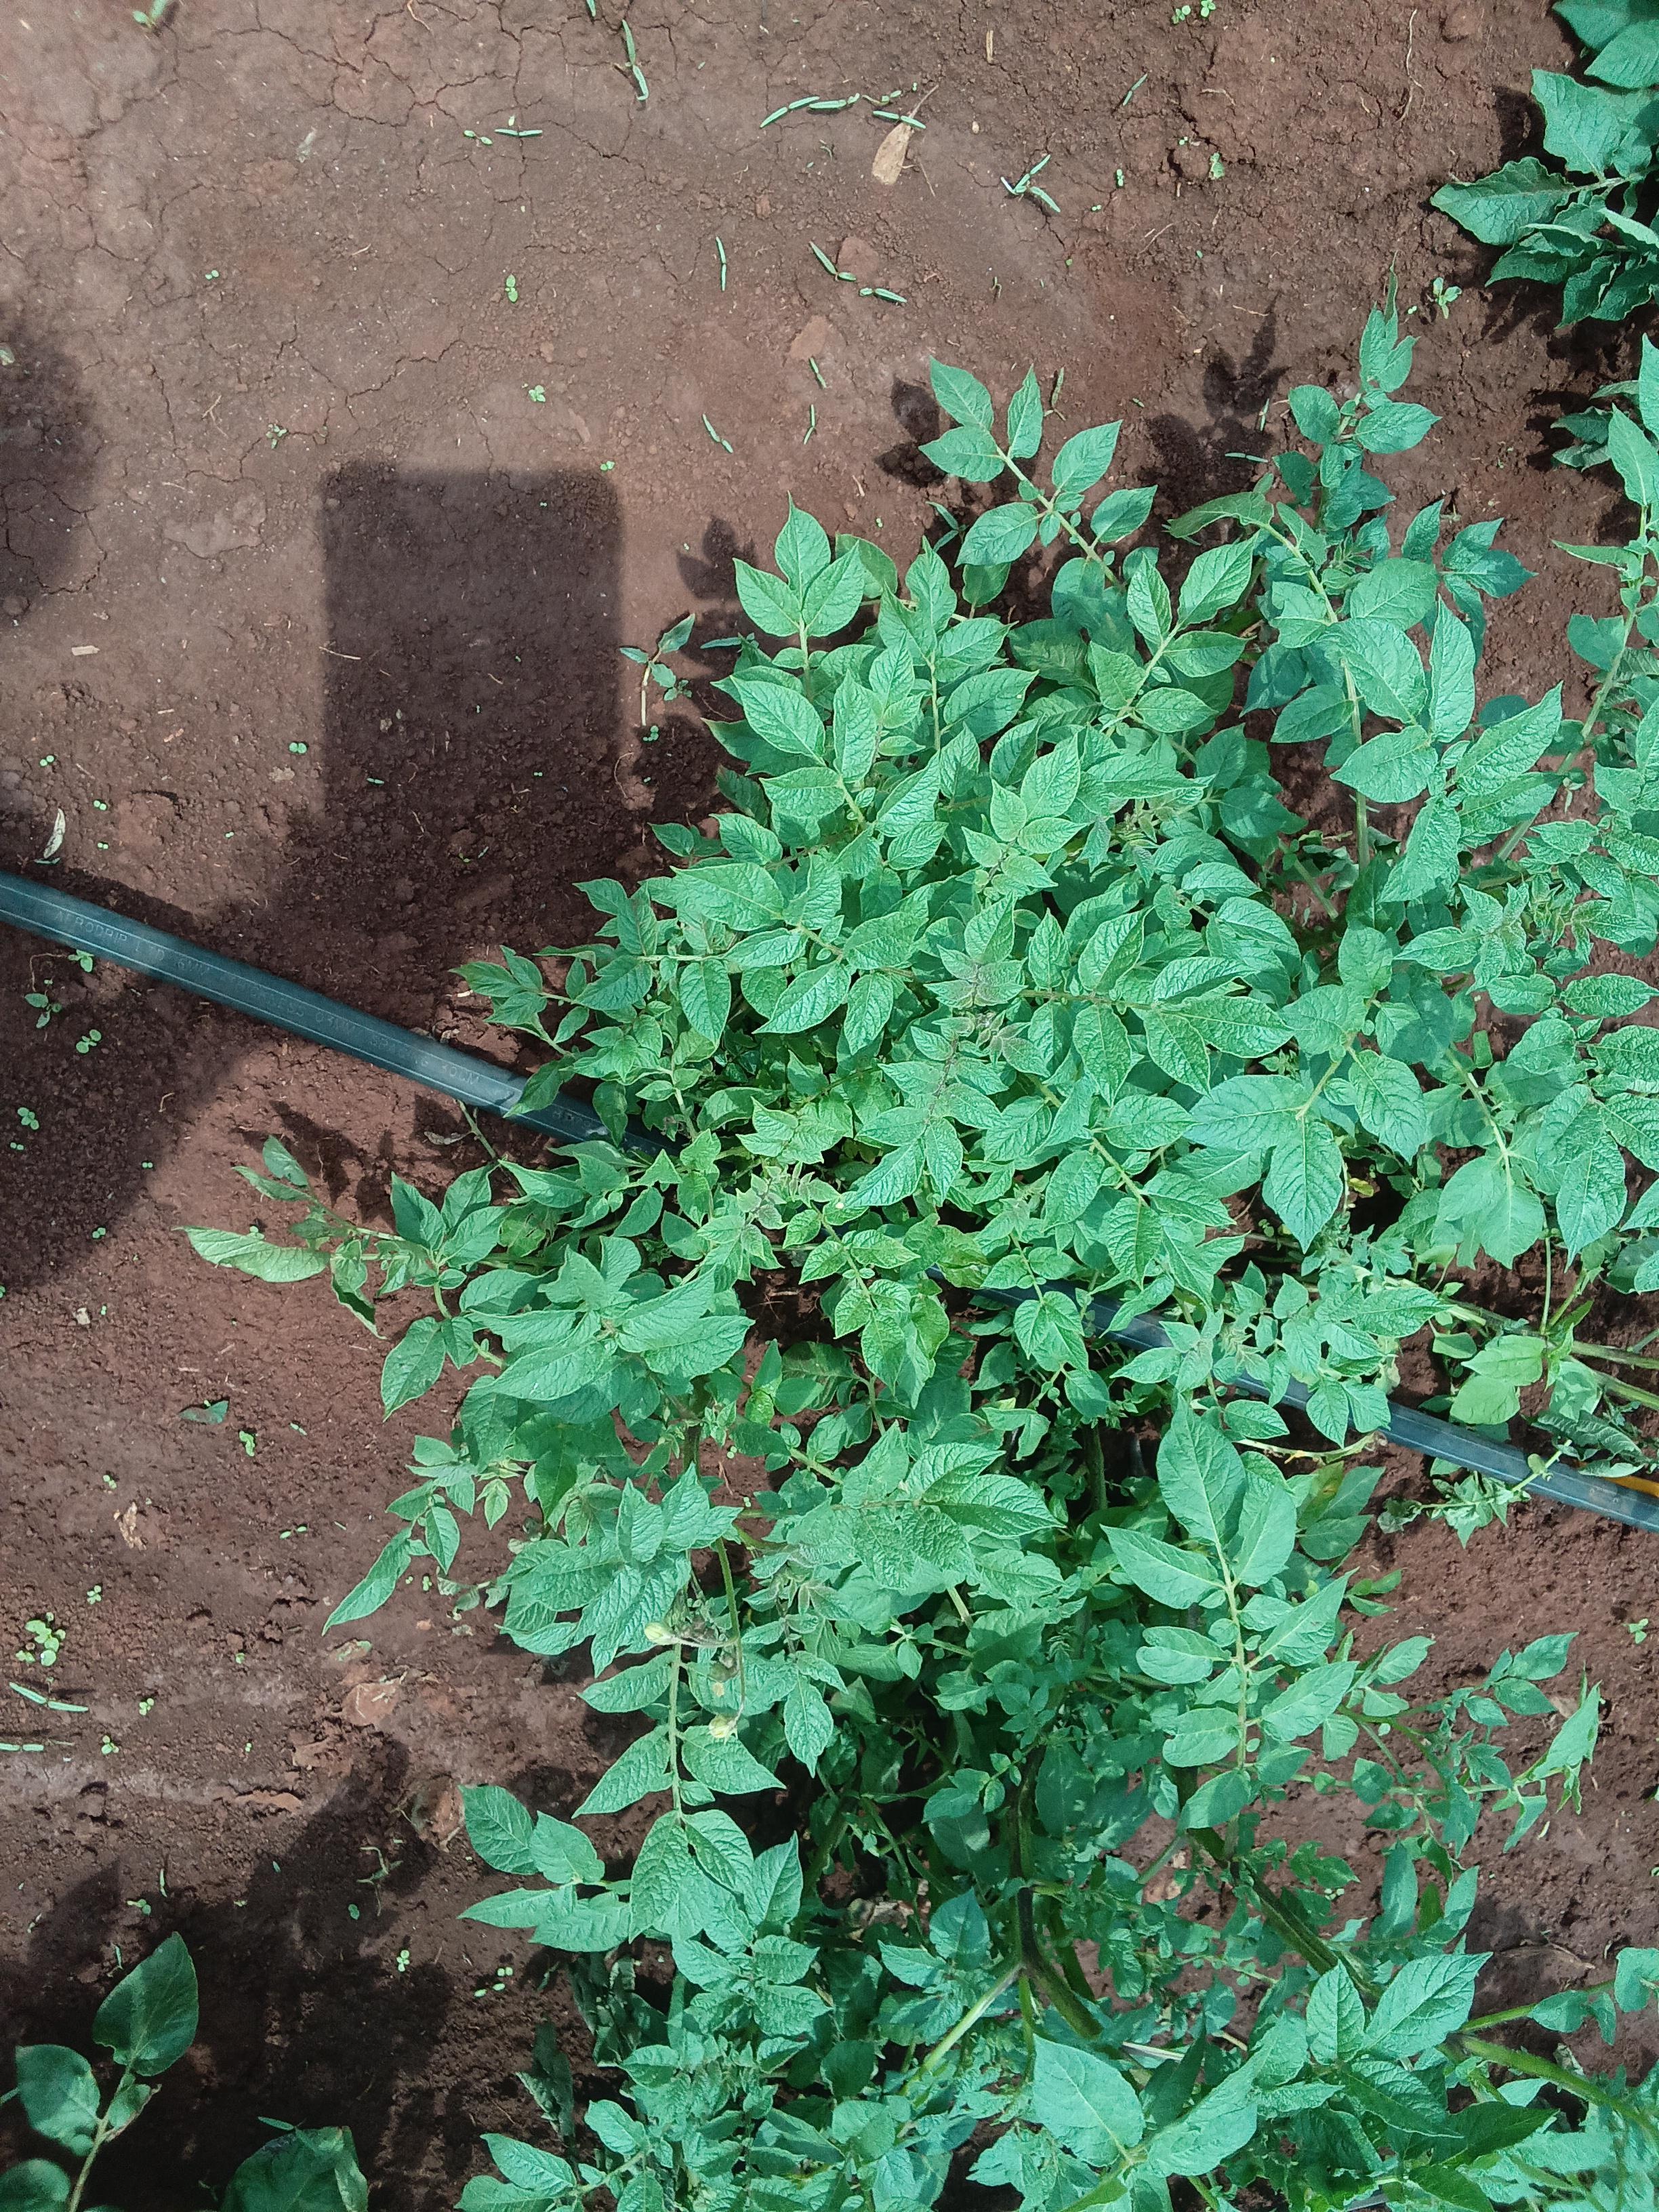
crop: potato
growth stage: vegetative
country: Kenya
